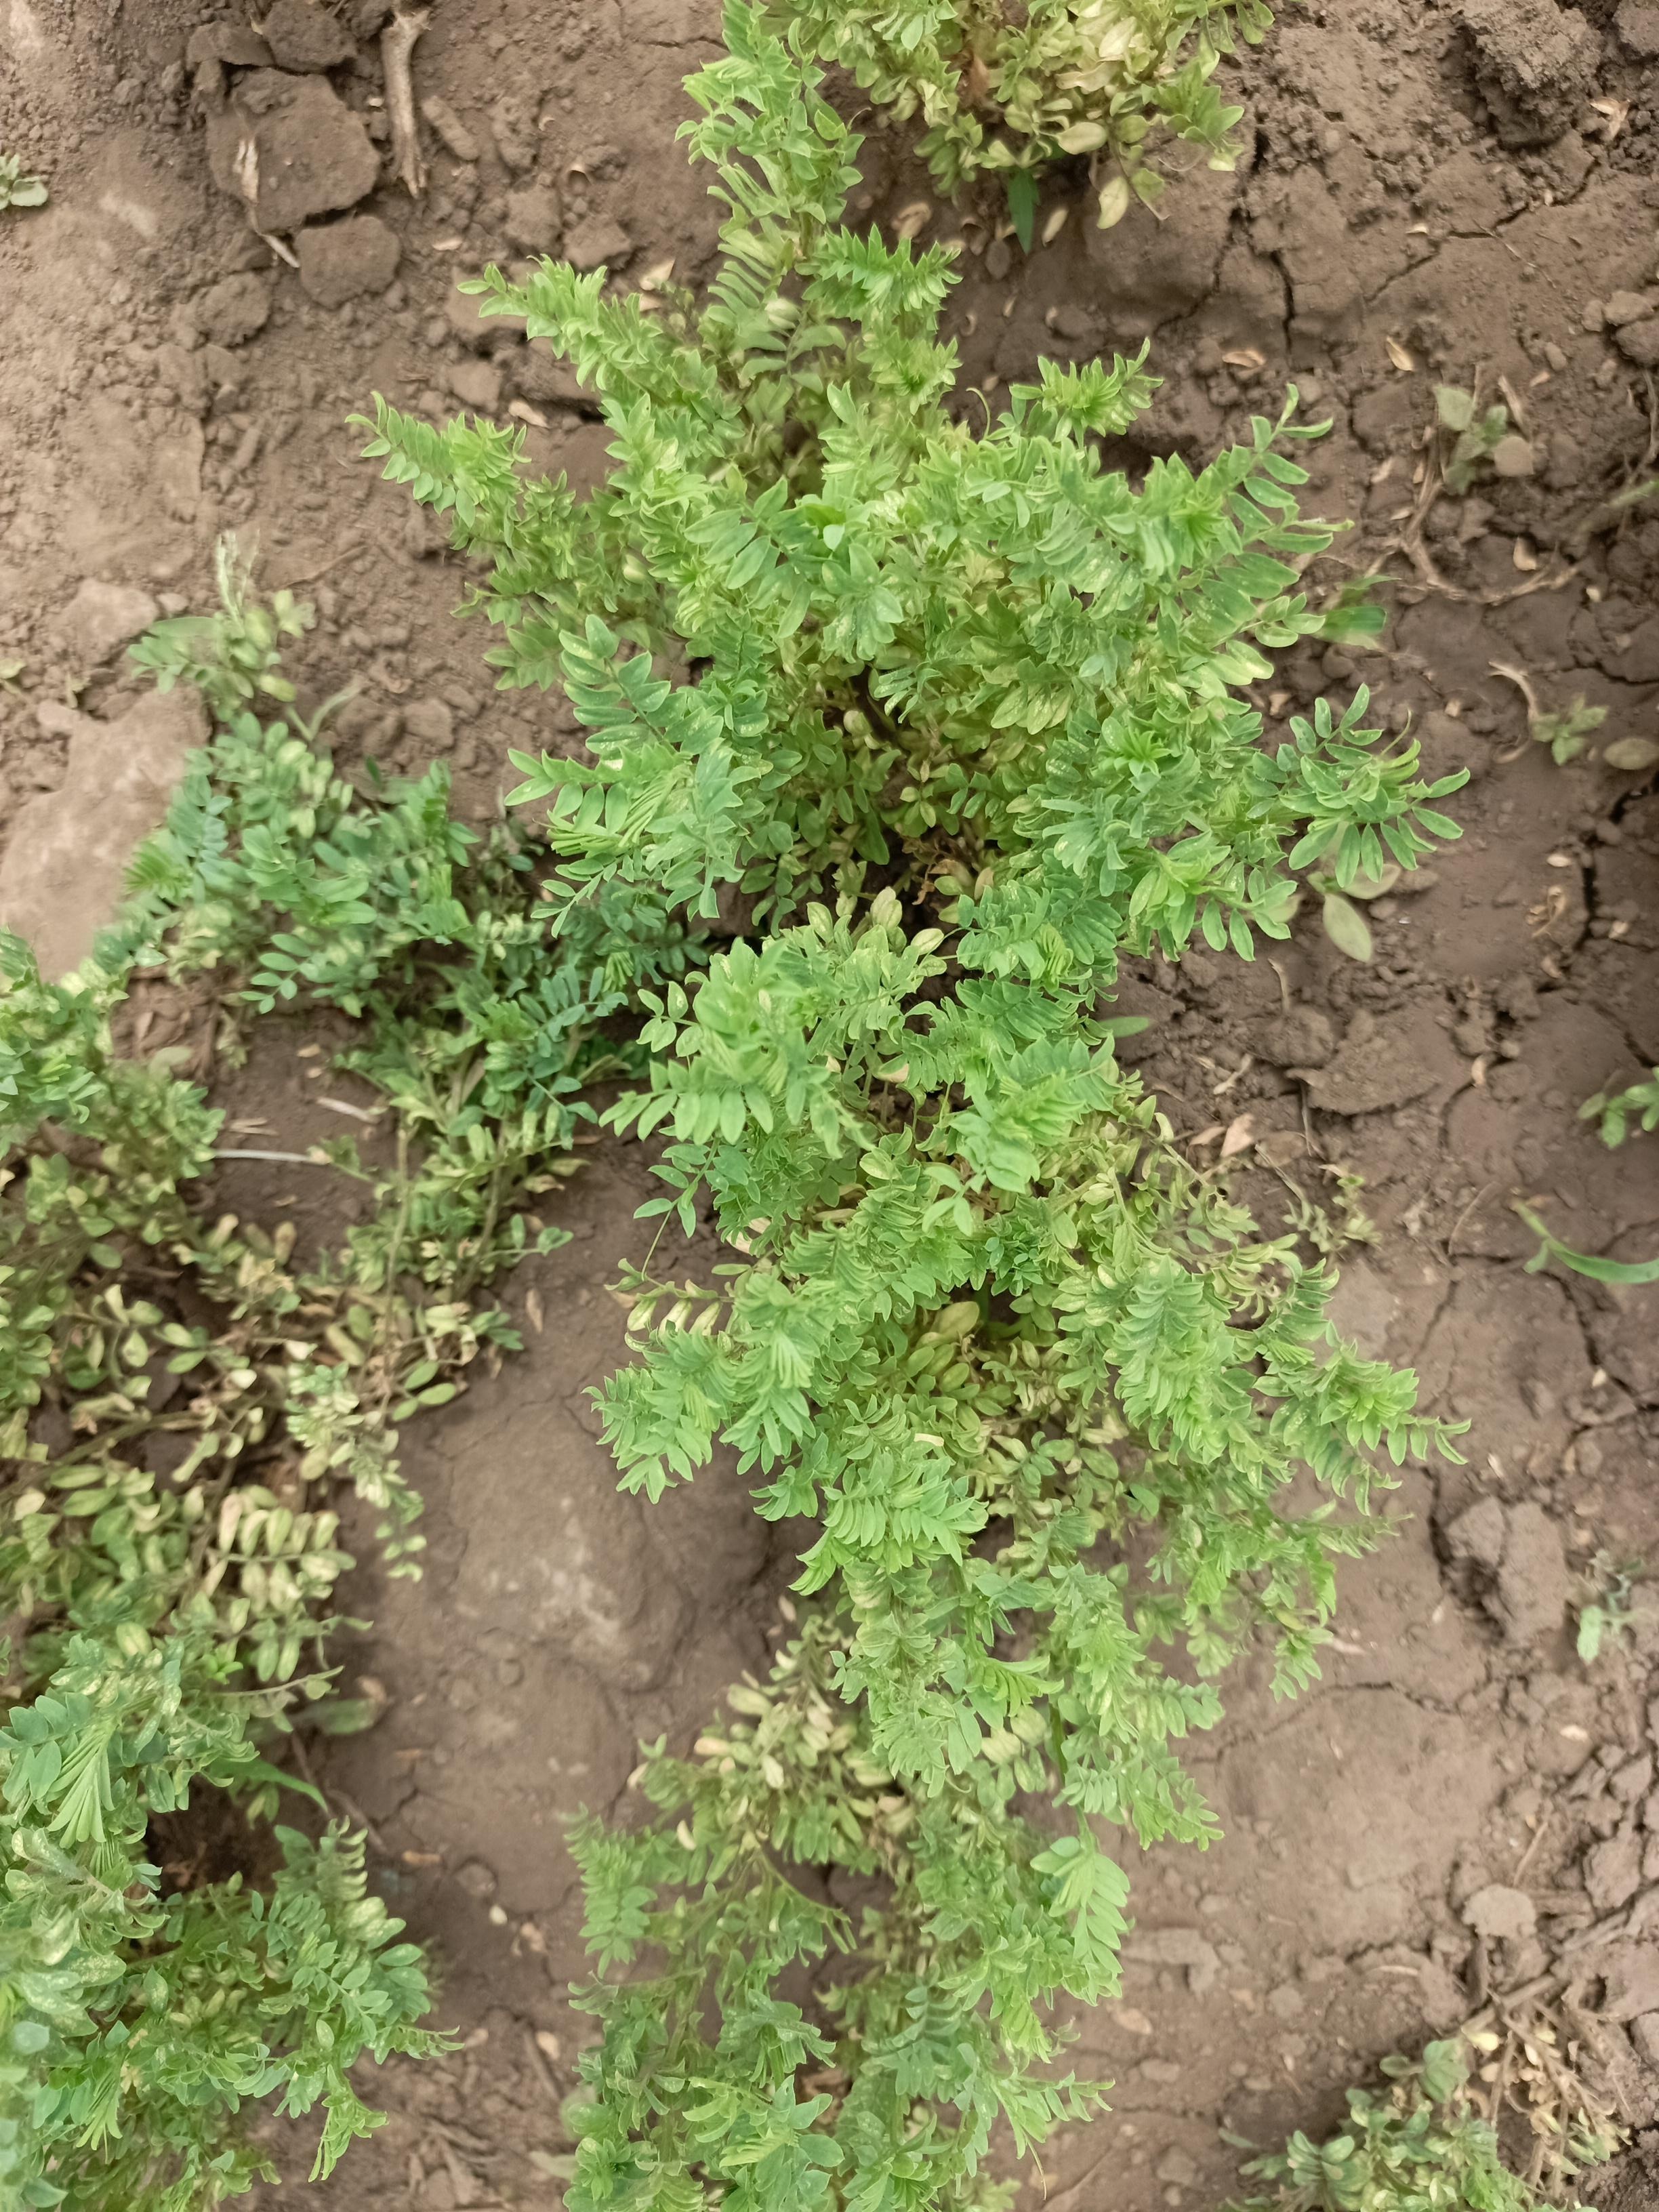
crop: lentil
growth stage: vegetative
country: Tanzania
